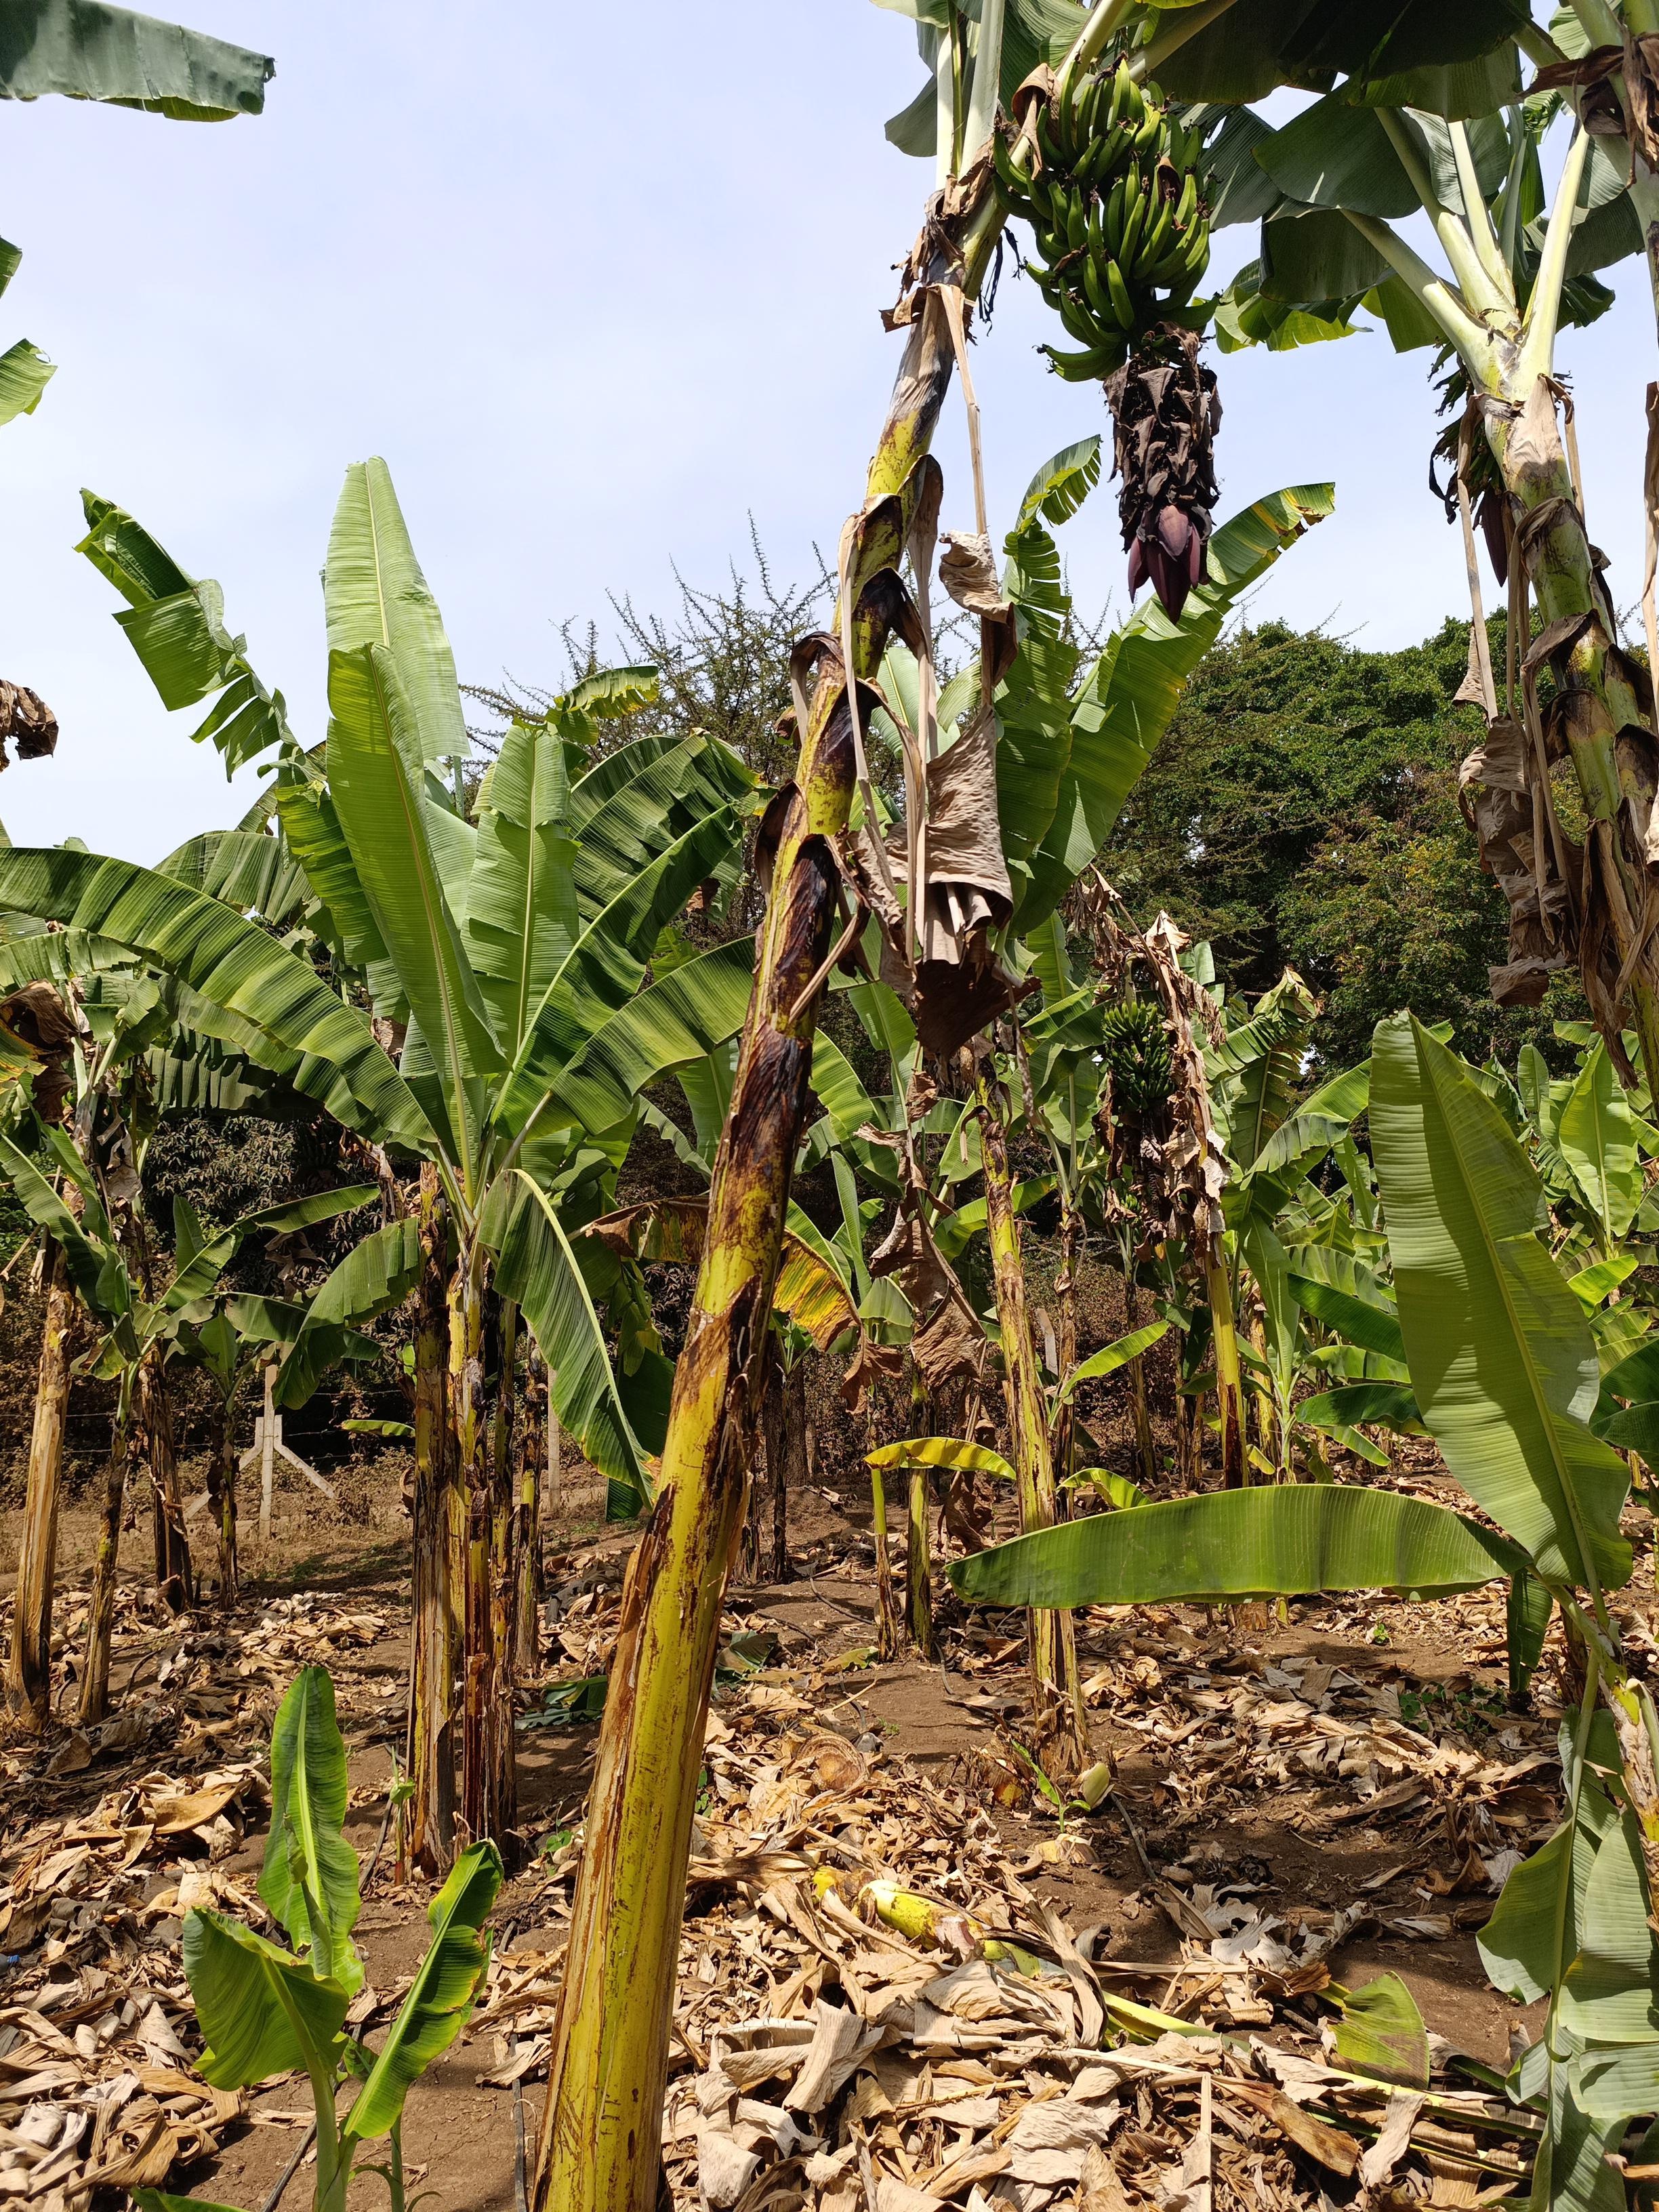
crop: banana
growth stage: development fruit
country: Tanzania
